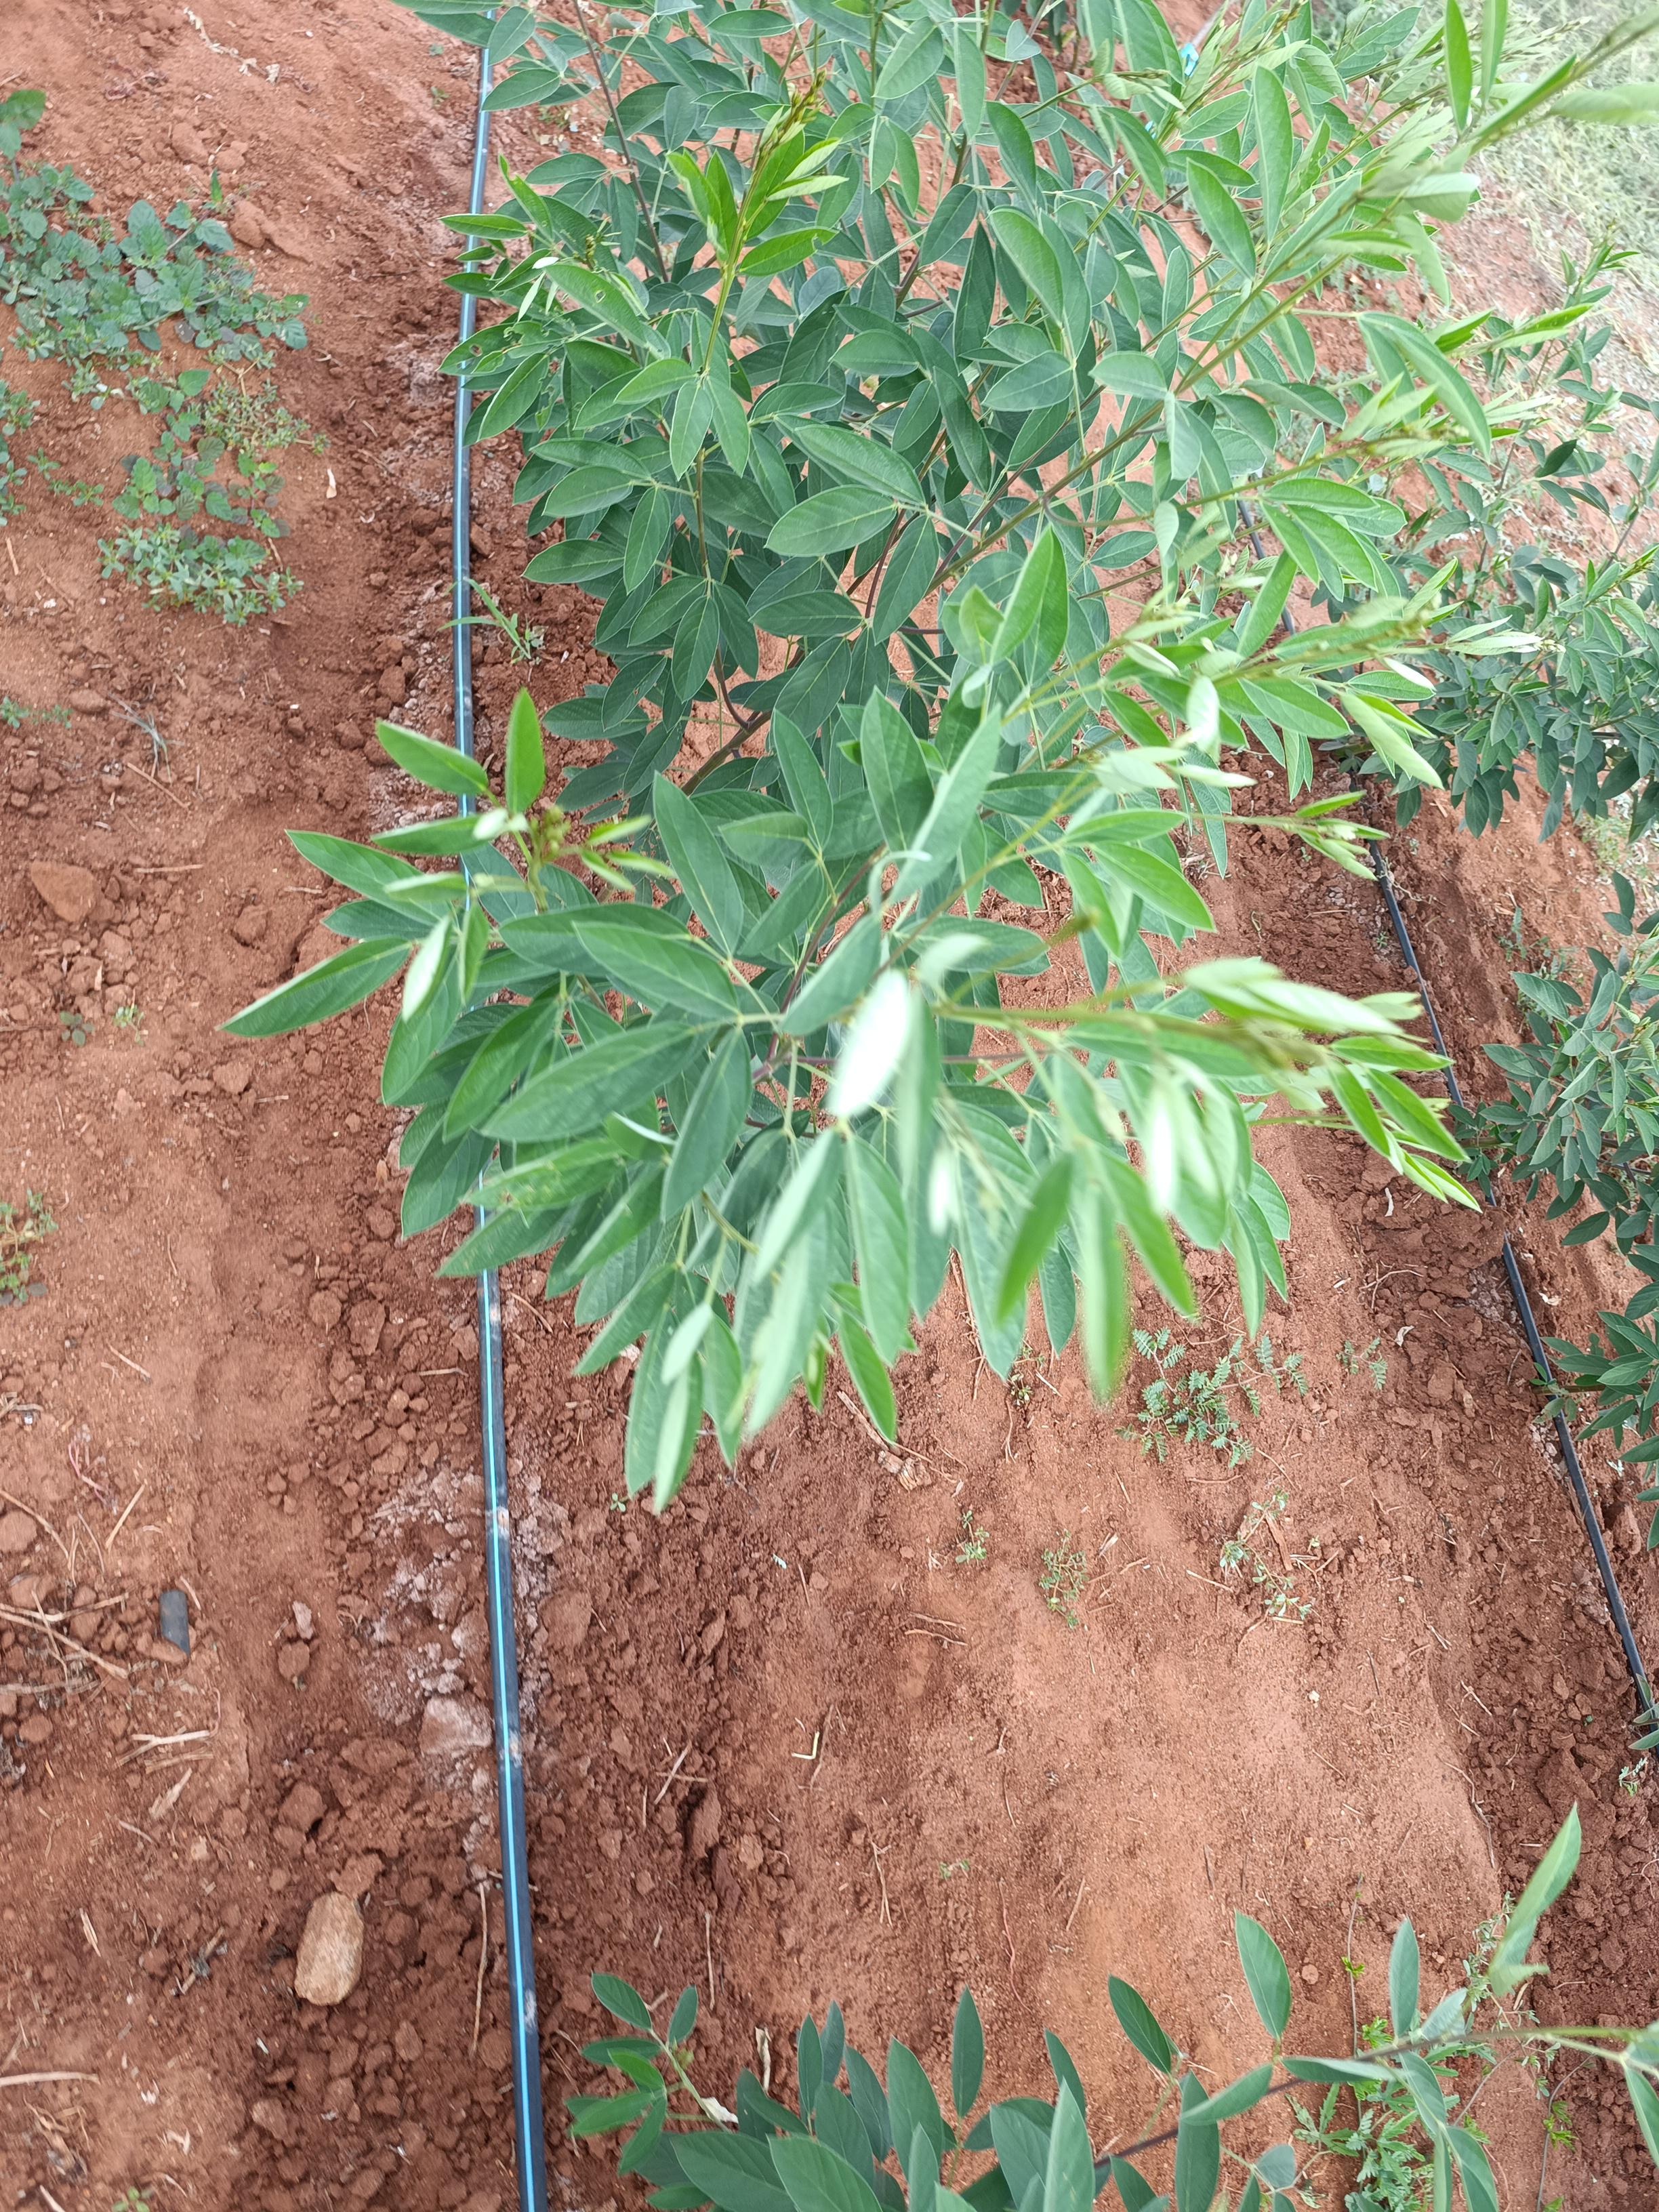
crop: pigeonpea
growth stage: flowering
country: Kenya
